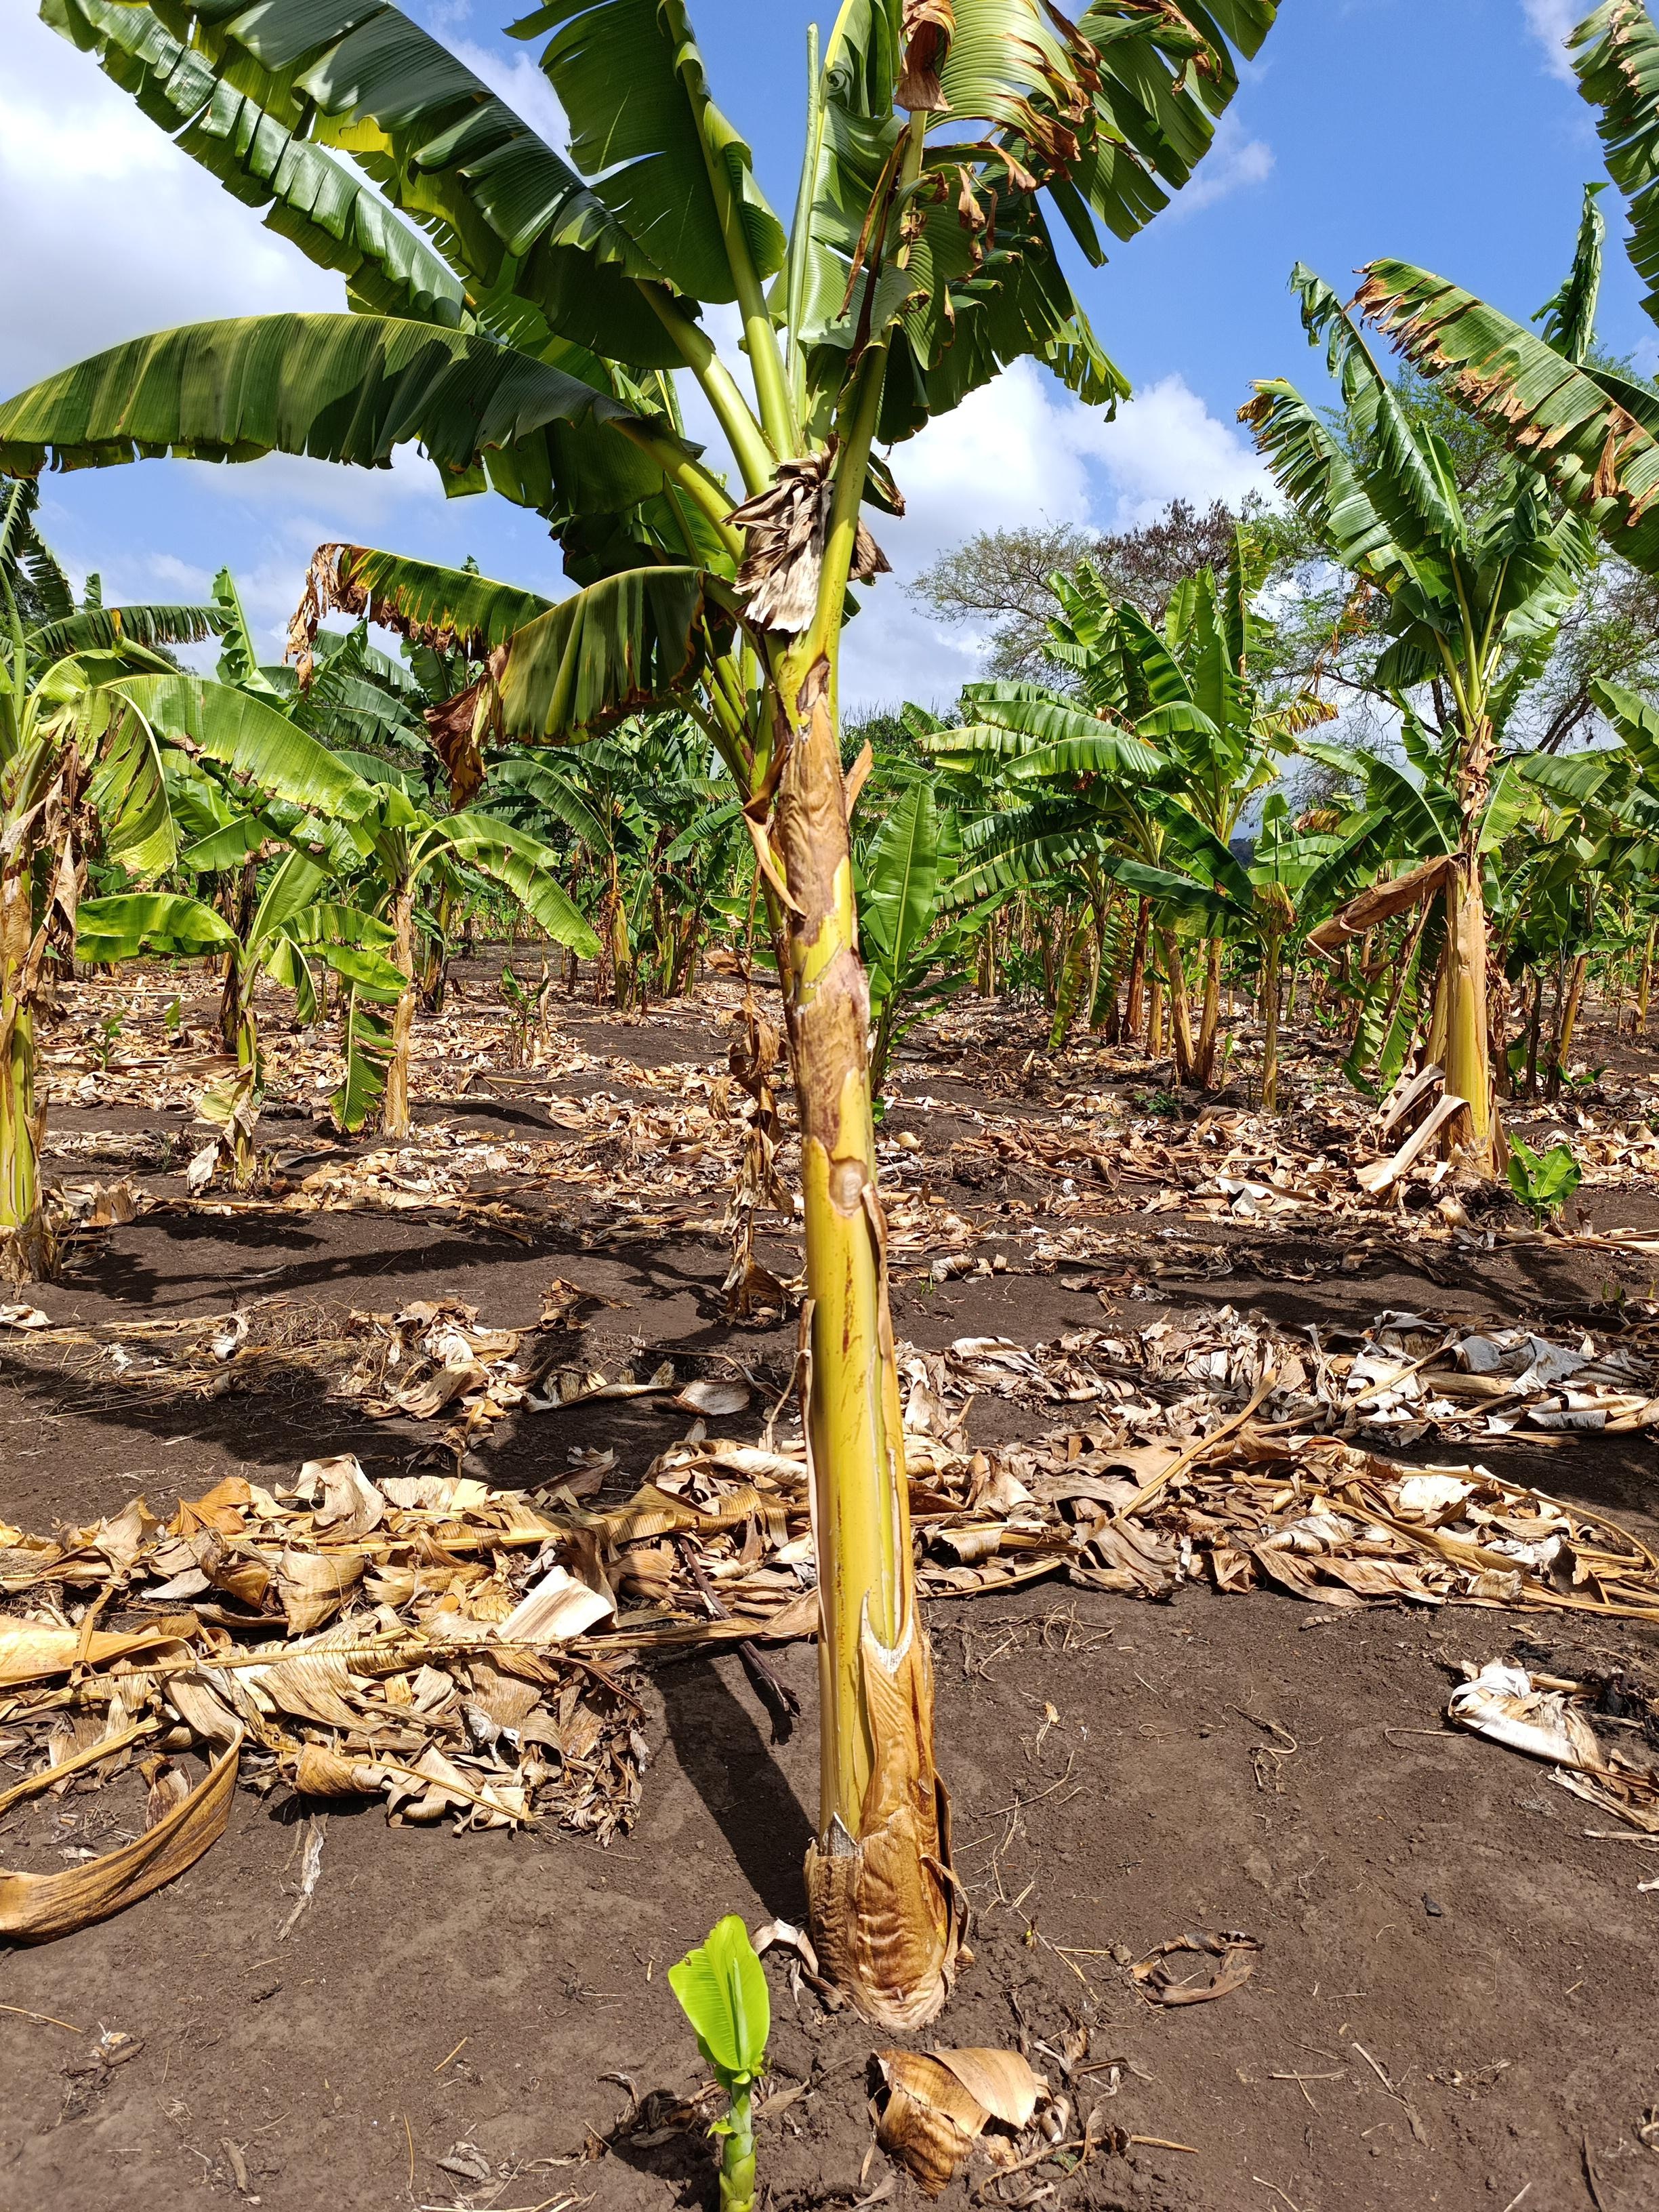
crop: banana
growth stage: vegetative
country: Tanzania
